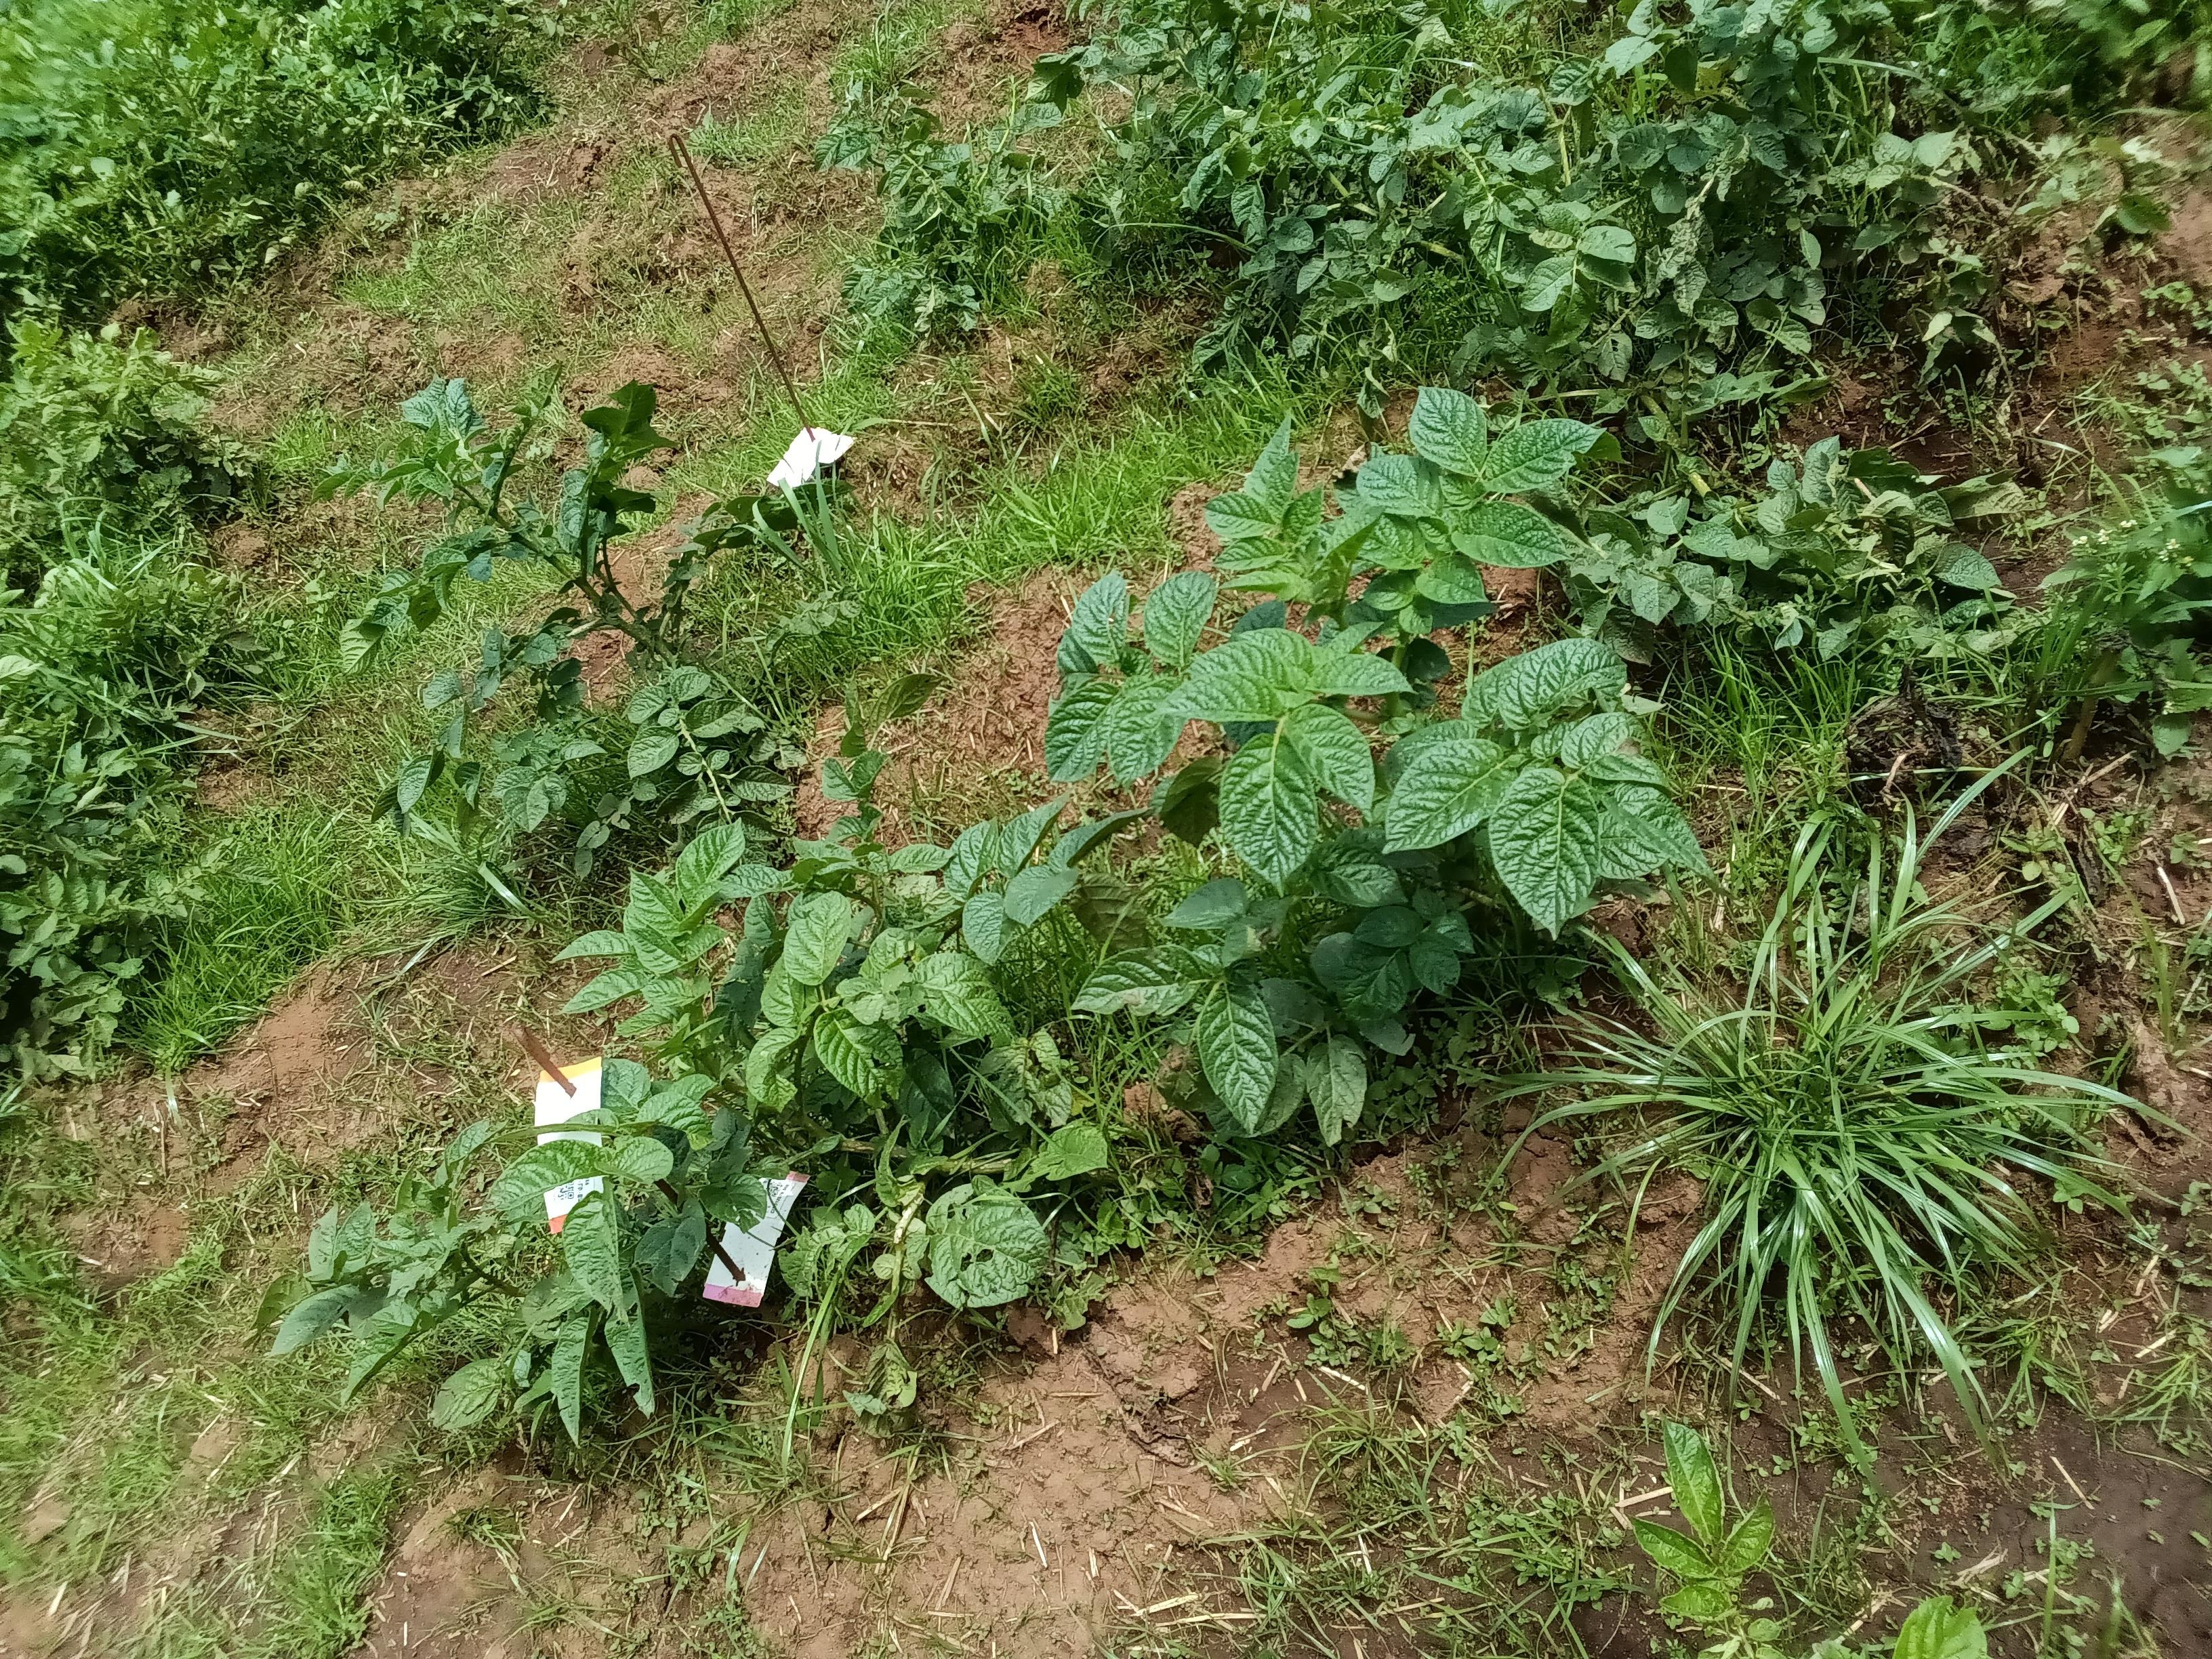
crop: potato
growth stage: flowering
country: Kenya
